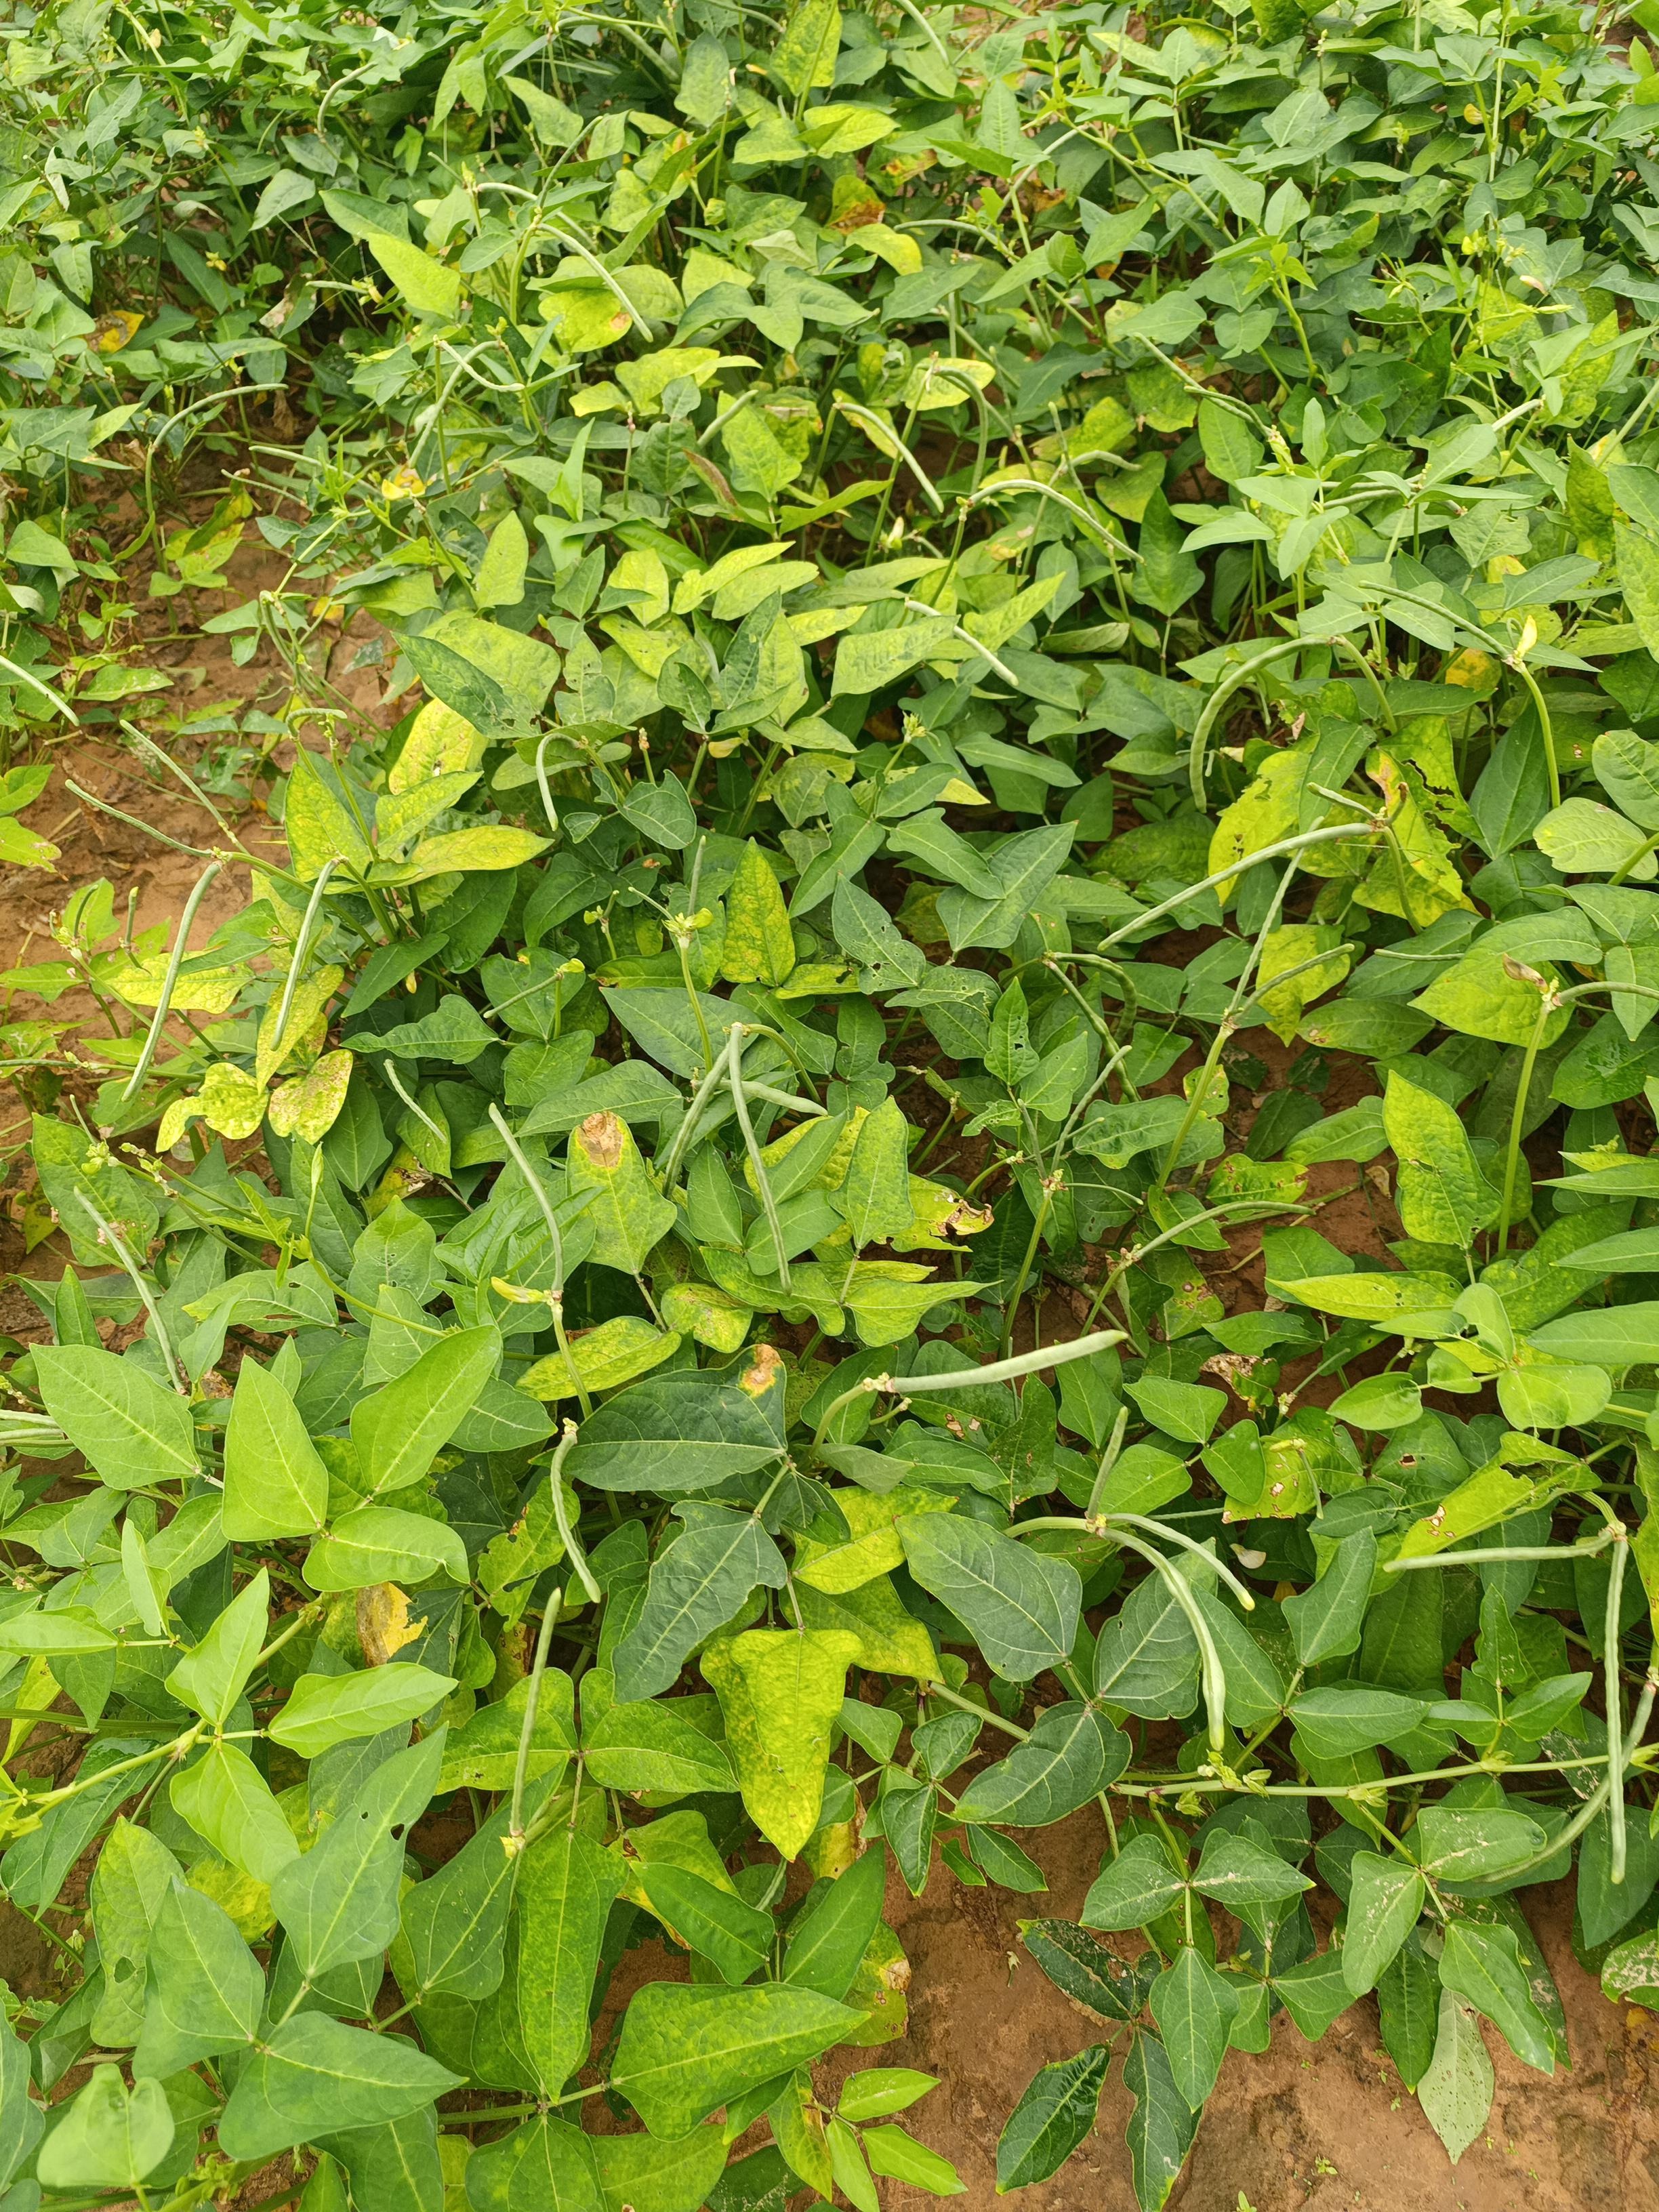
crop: cowpea
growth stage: development pod
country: Nigeria
